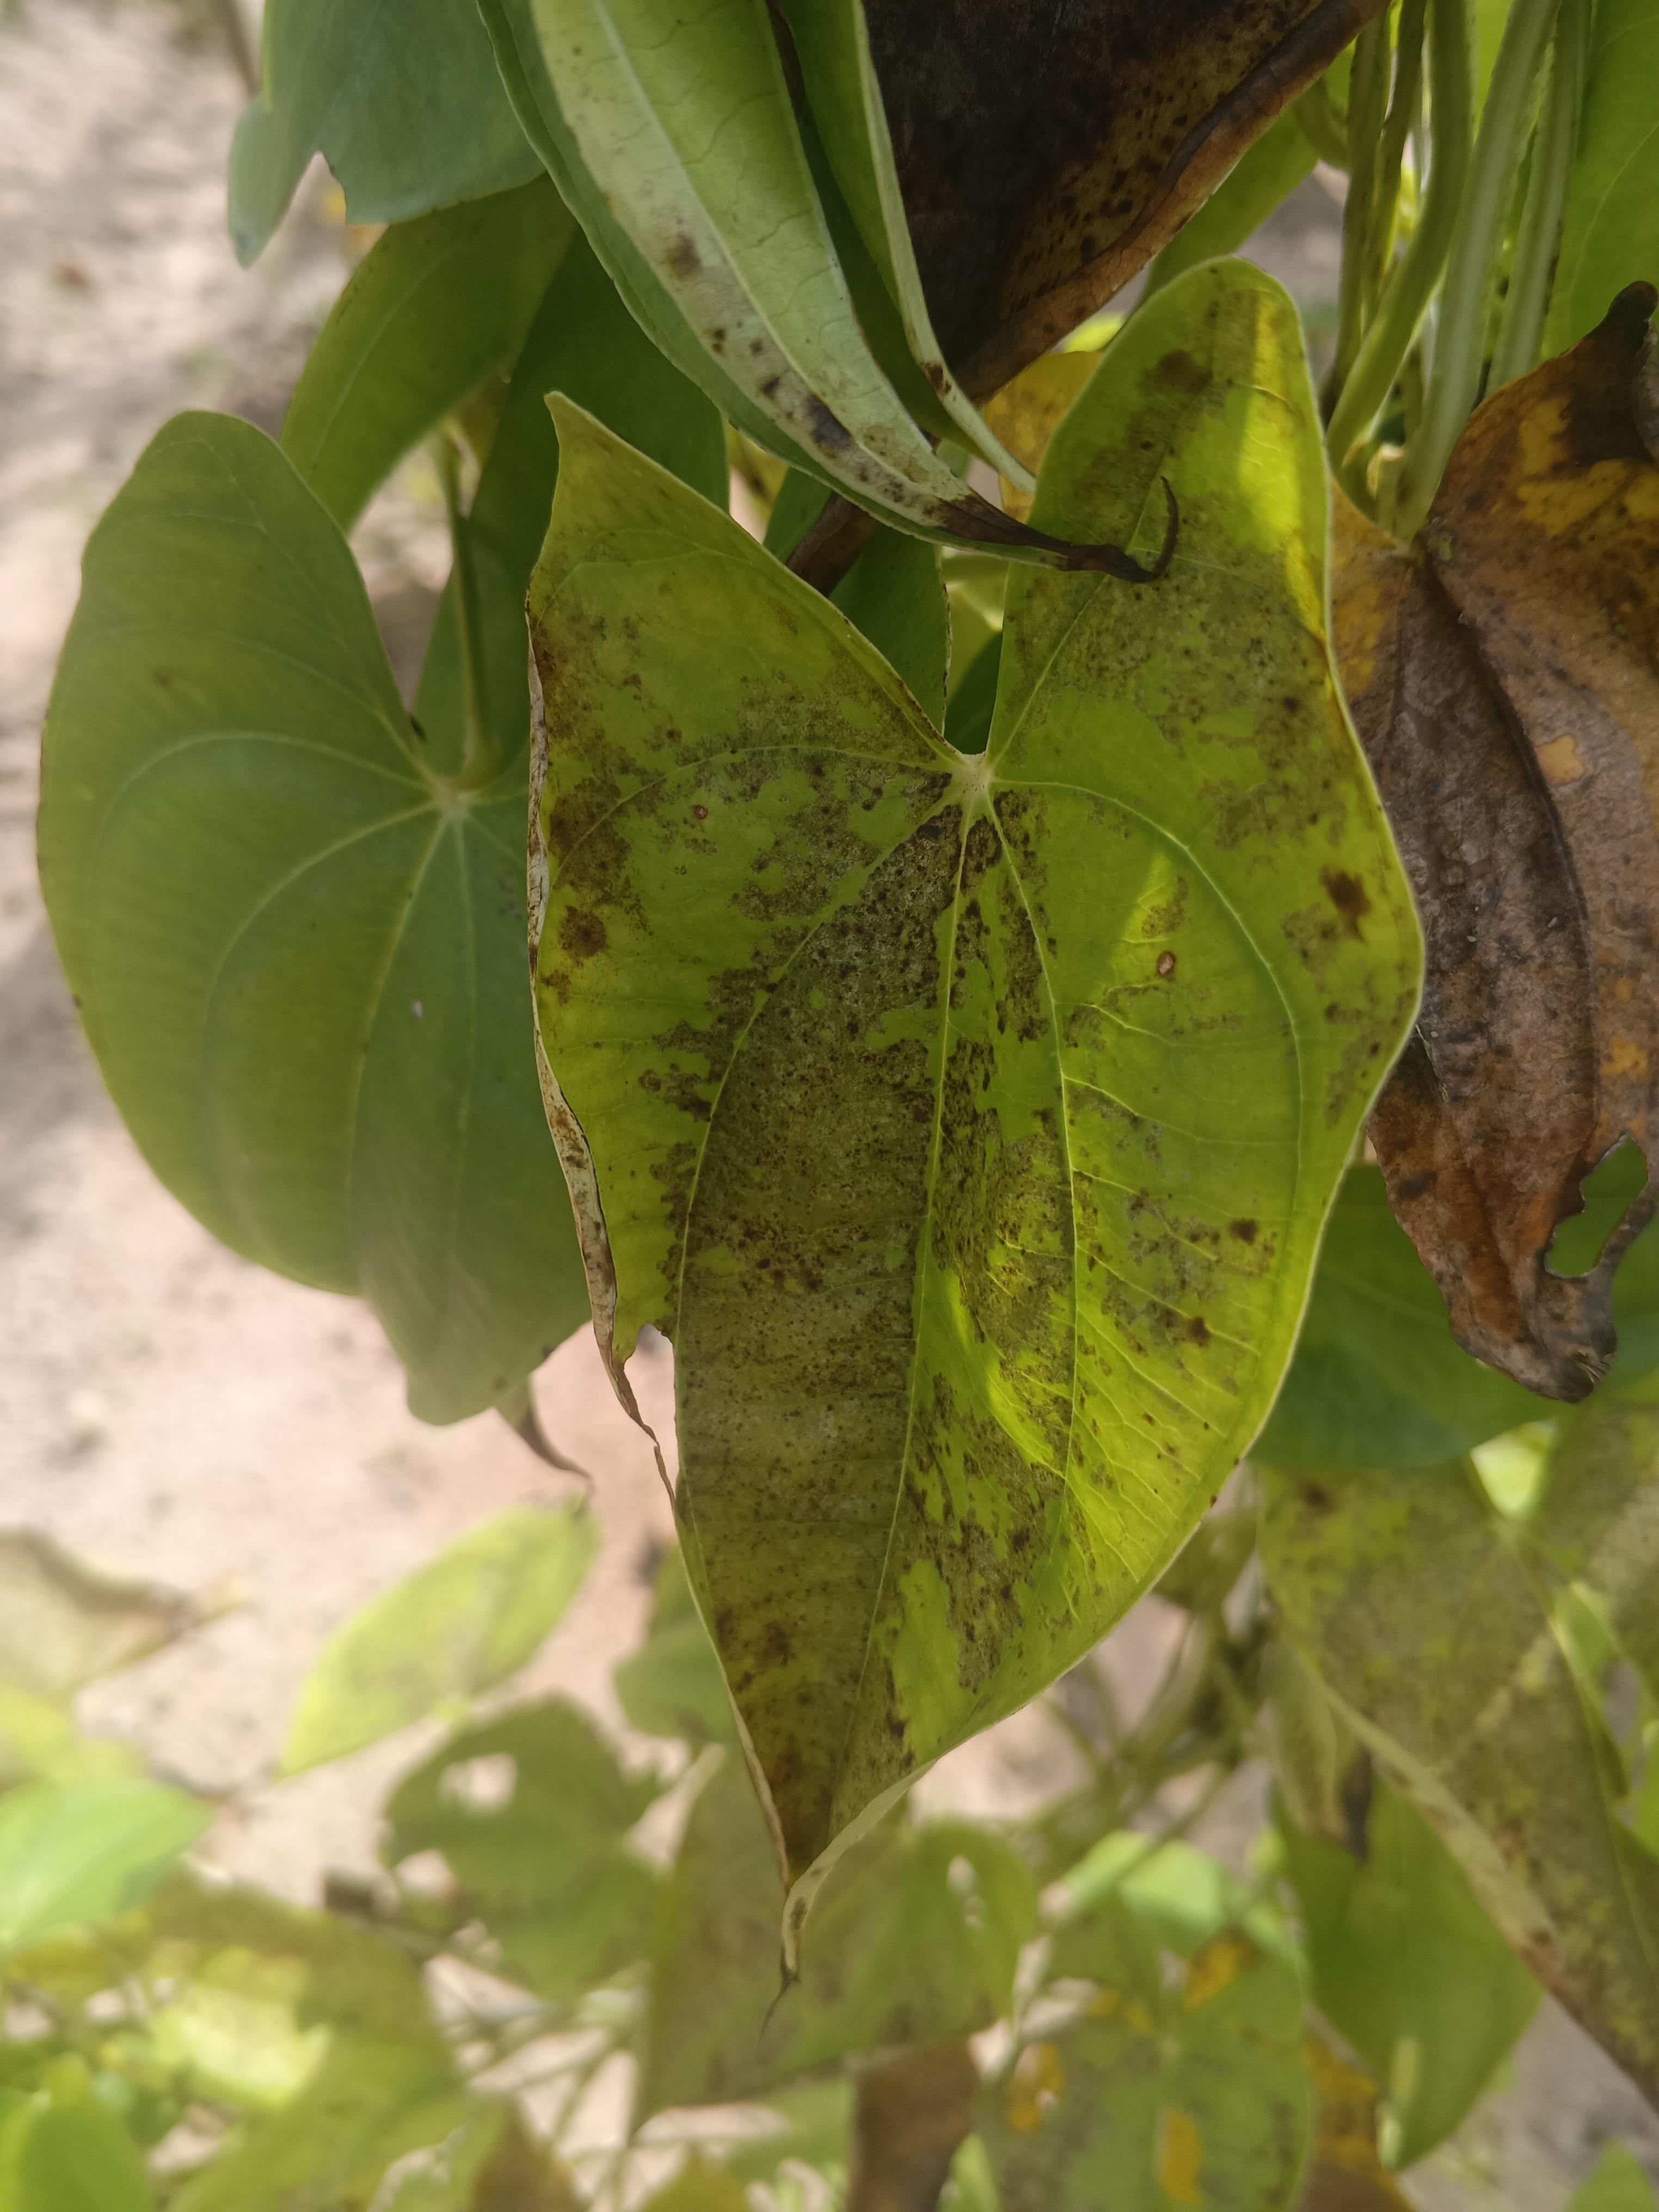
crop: yam
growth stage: vegetative
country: Nigeria
